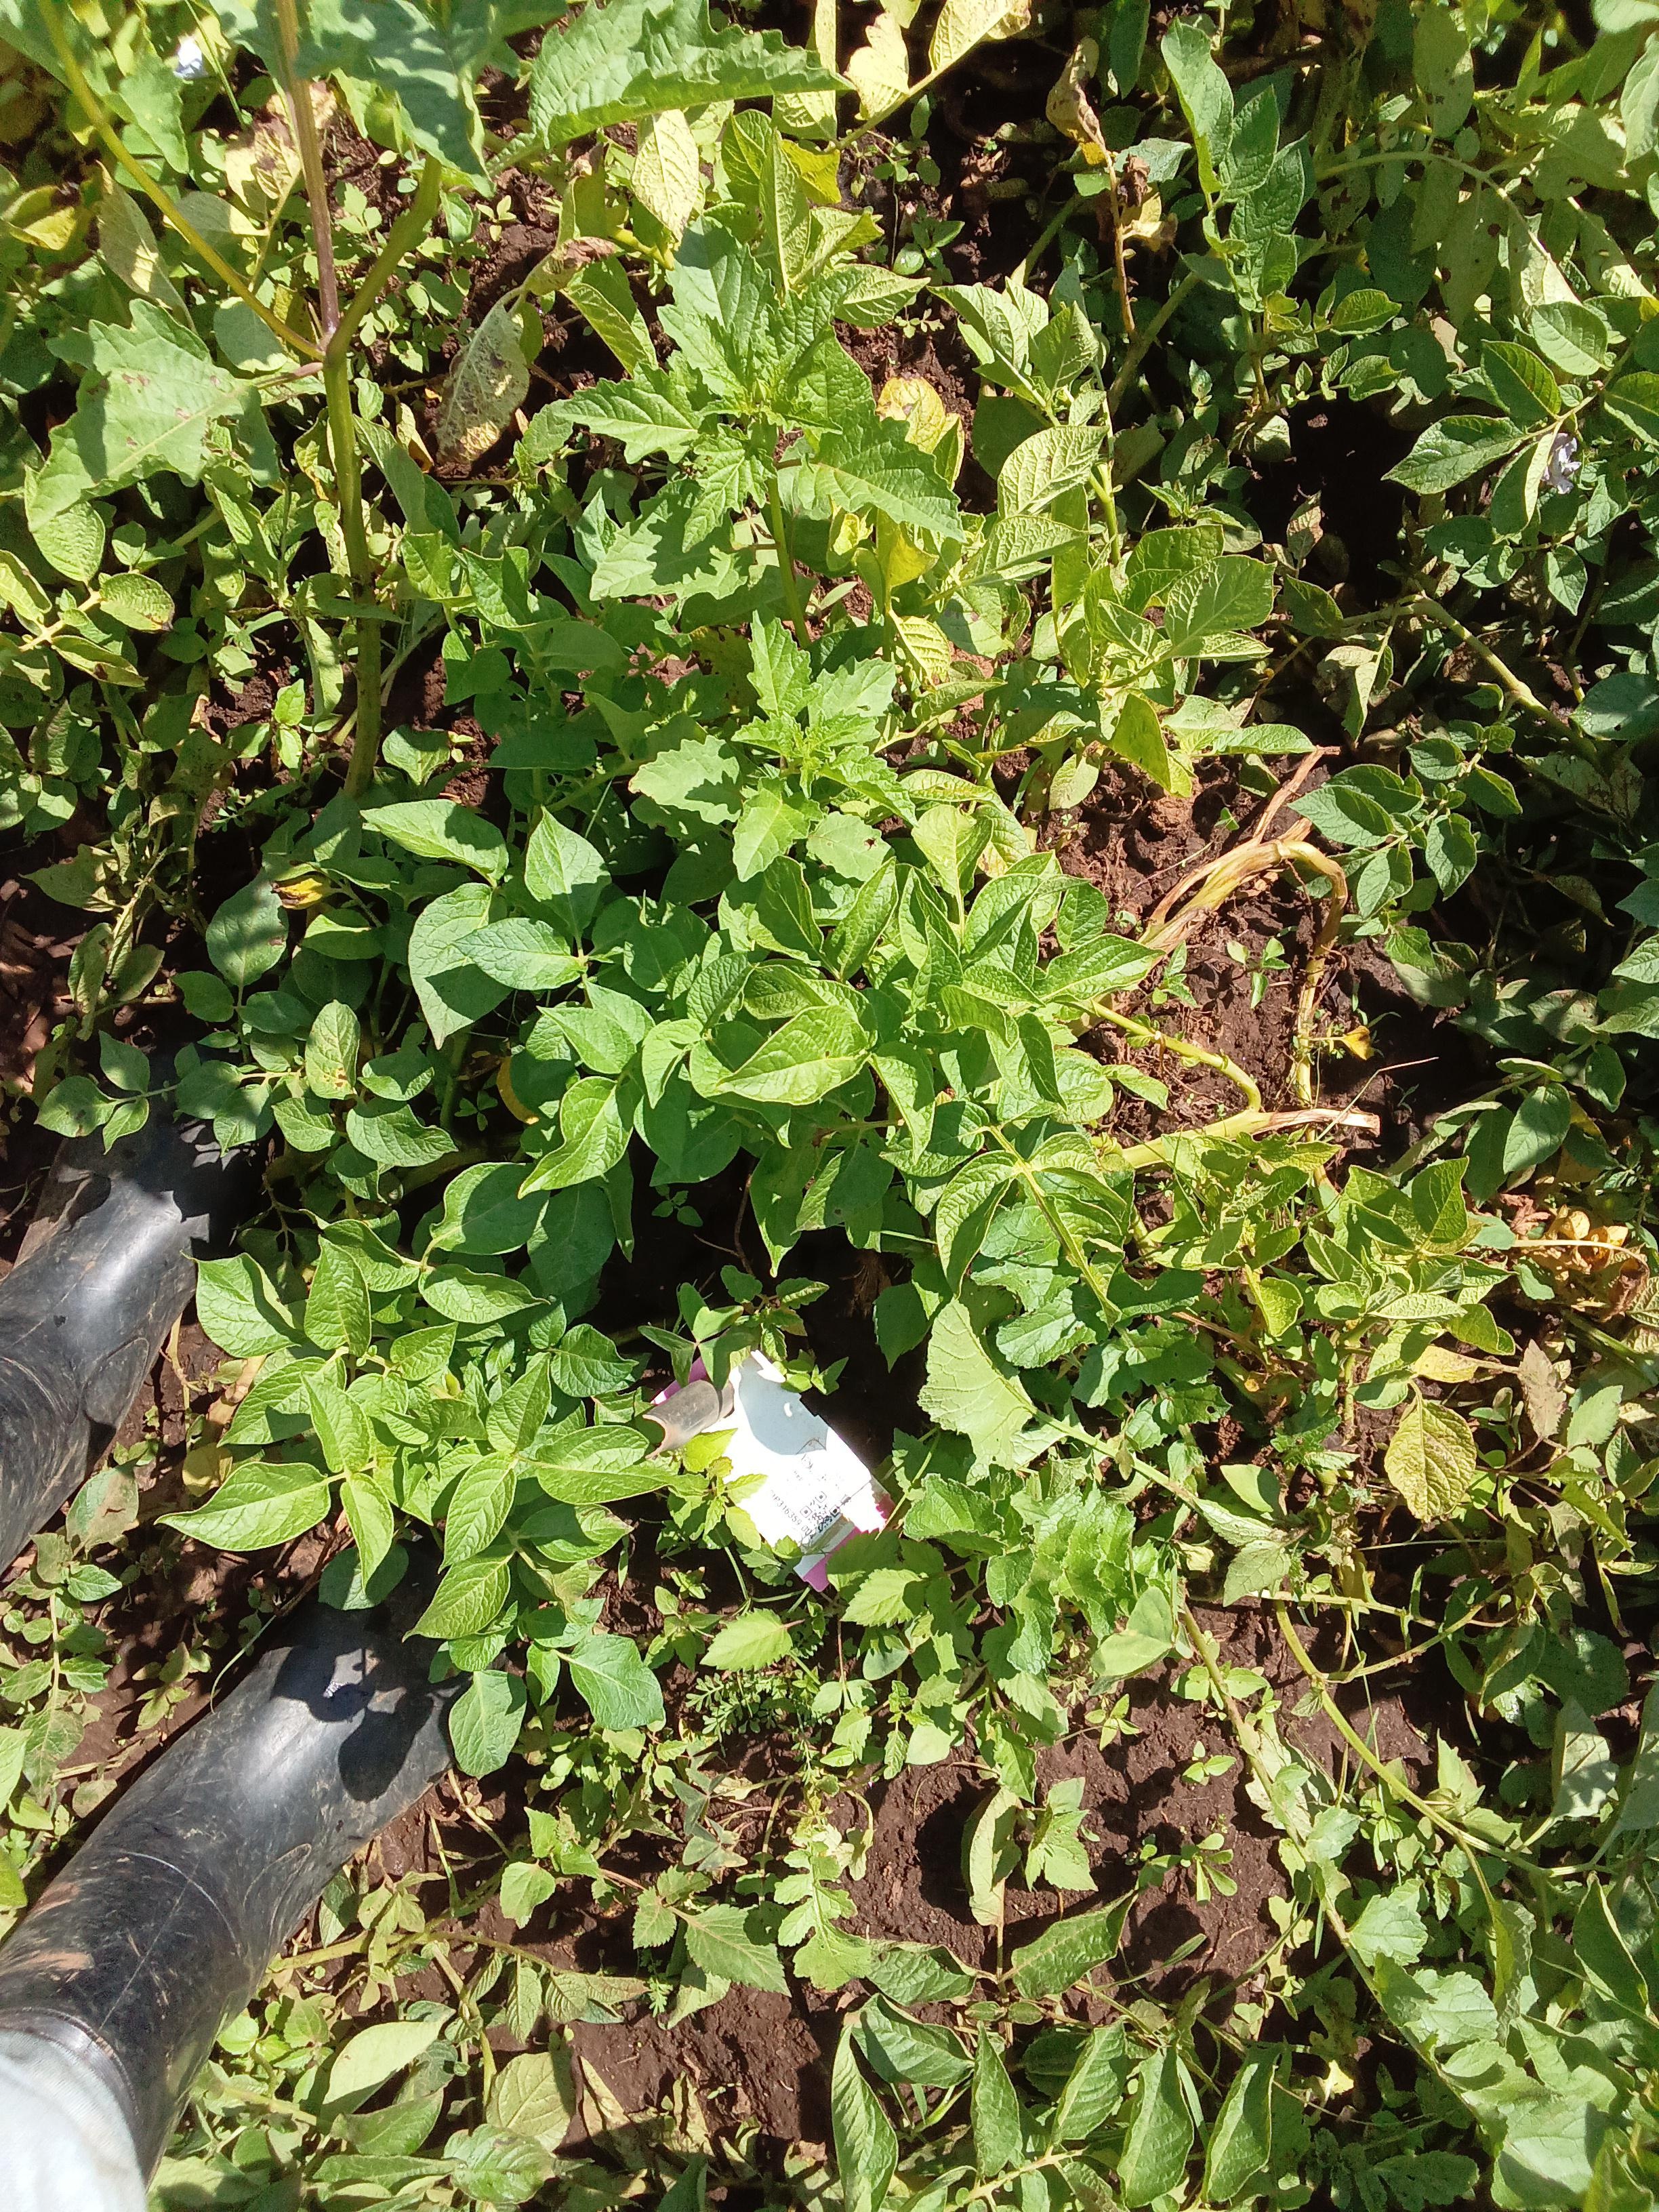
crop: potato
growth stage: maturity
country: Kenya
